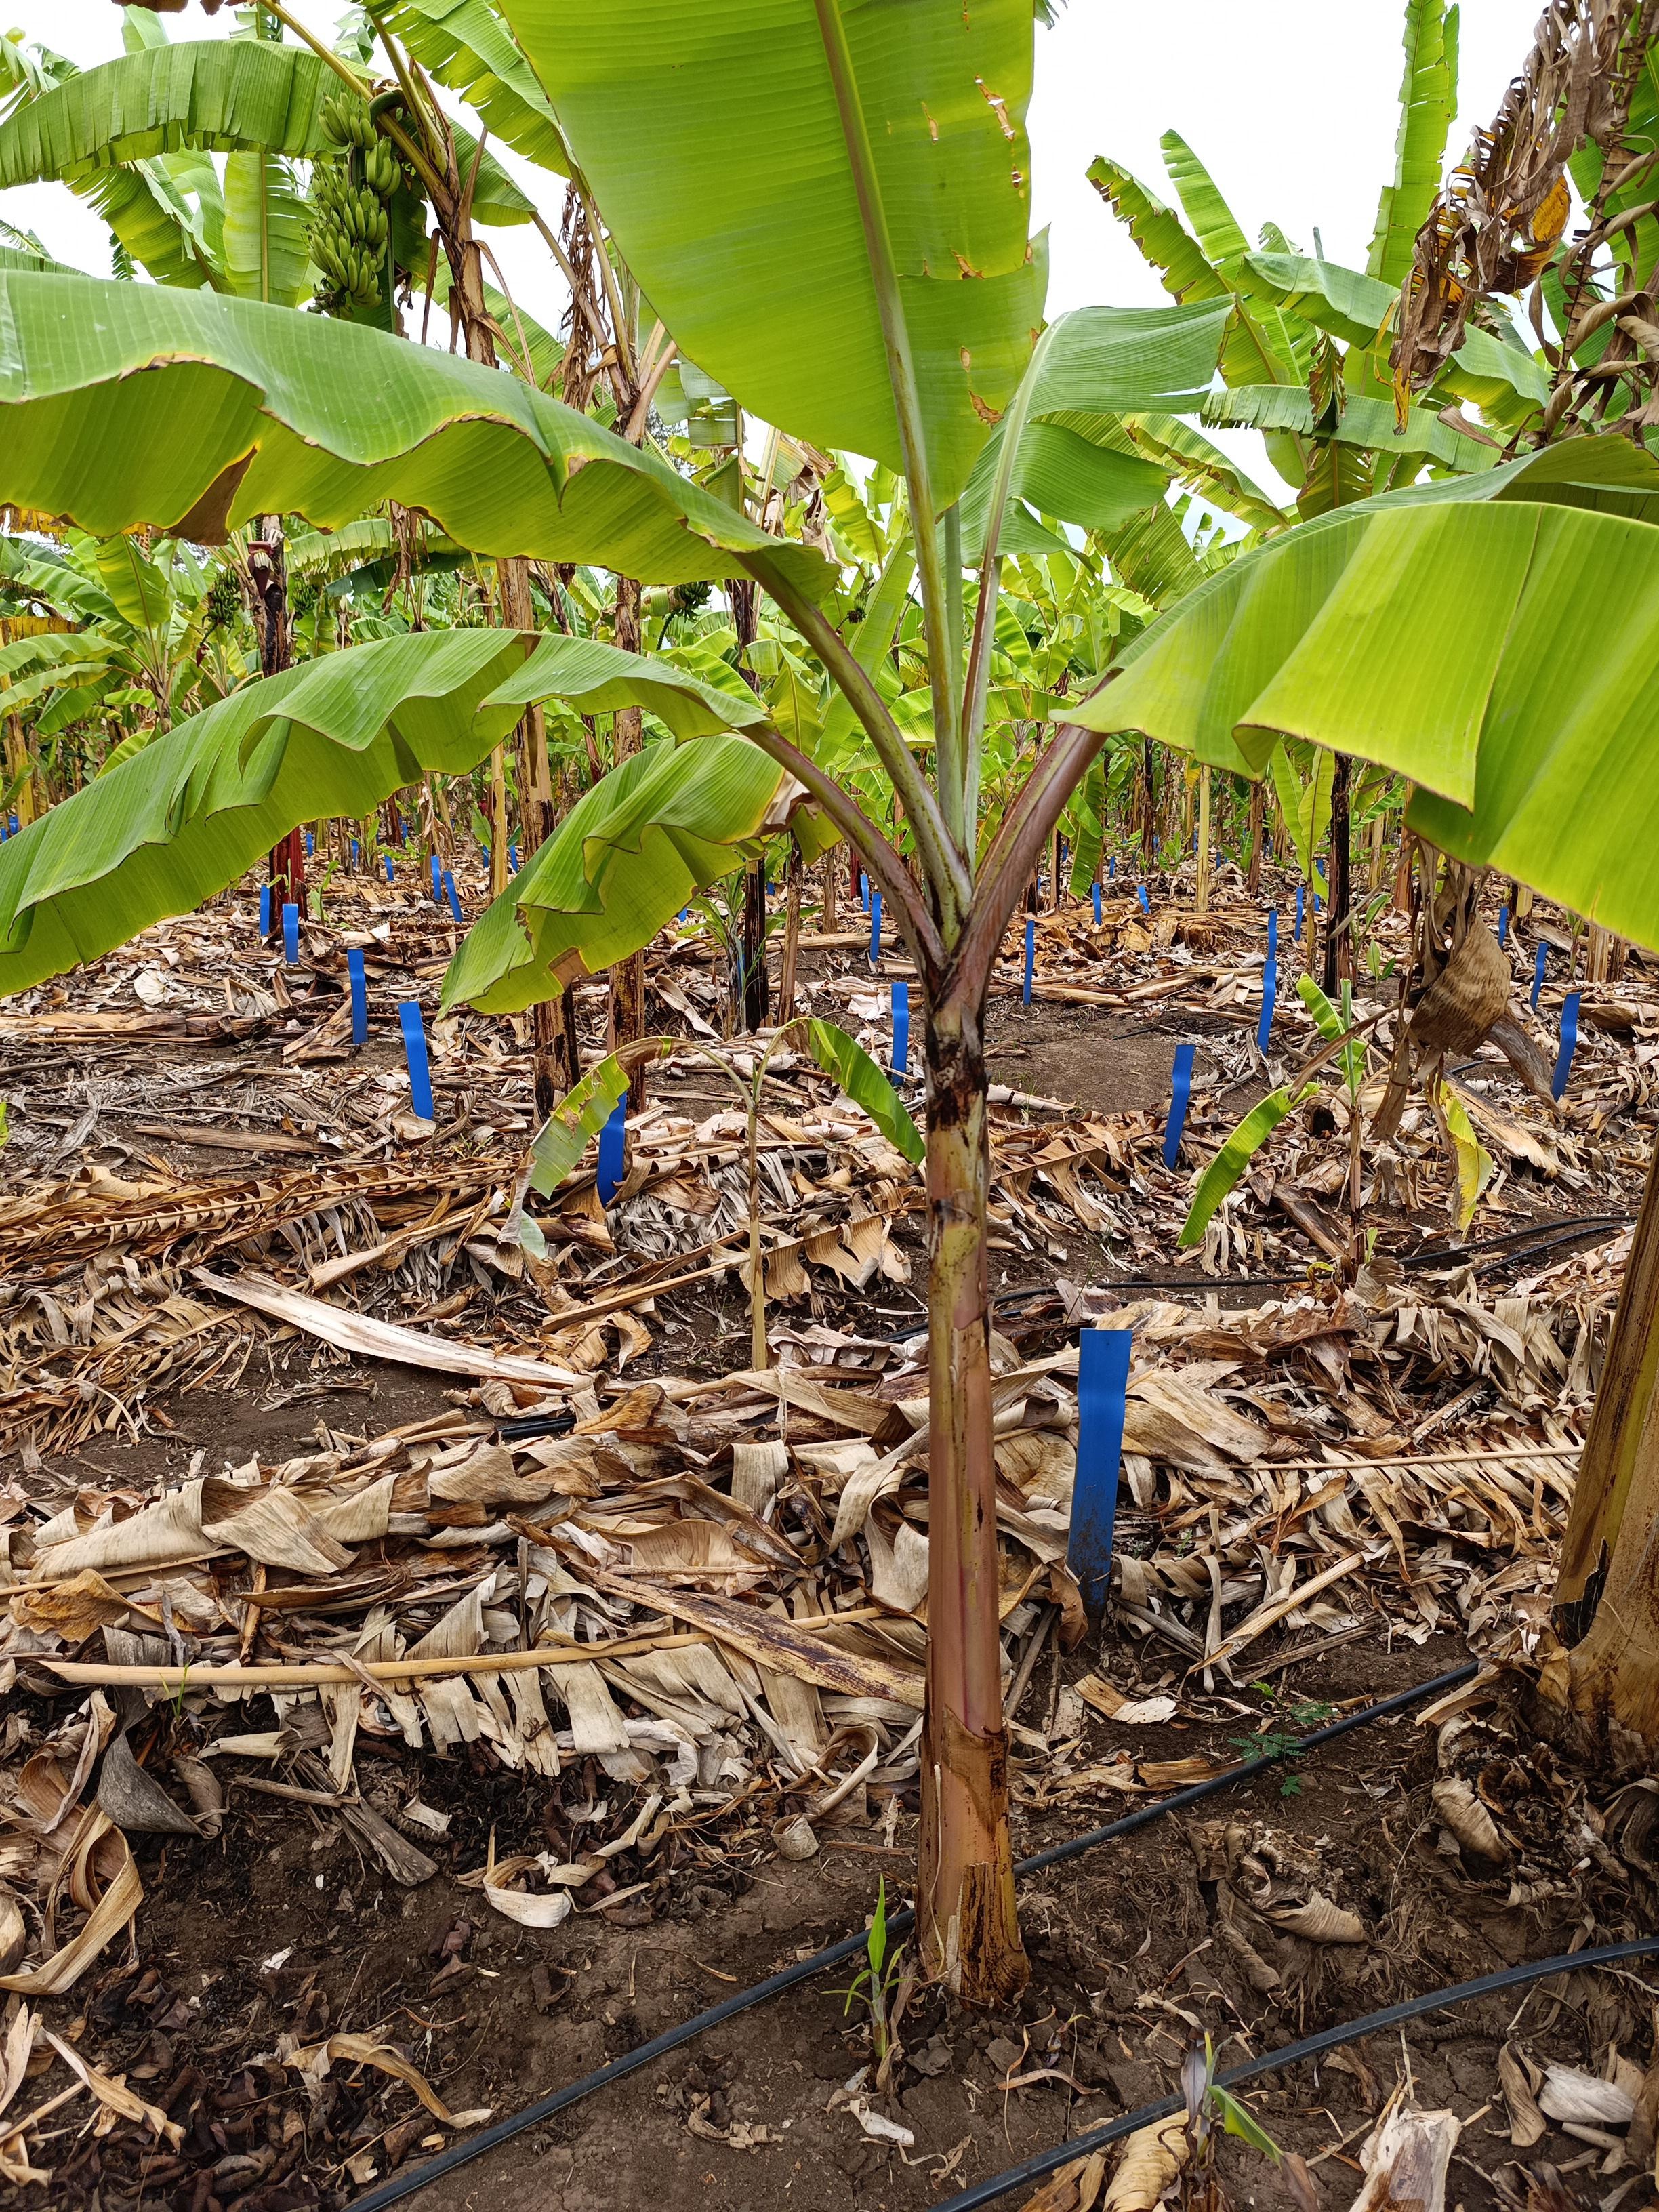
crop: banana
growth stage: vegetative
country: Tanzania
